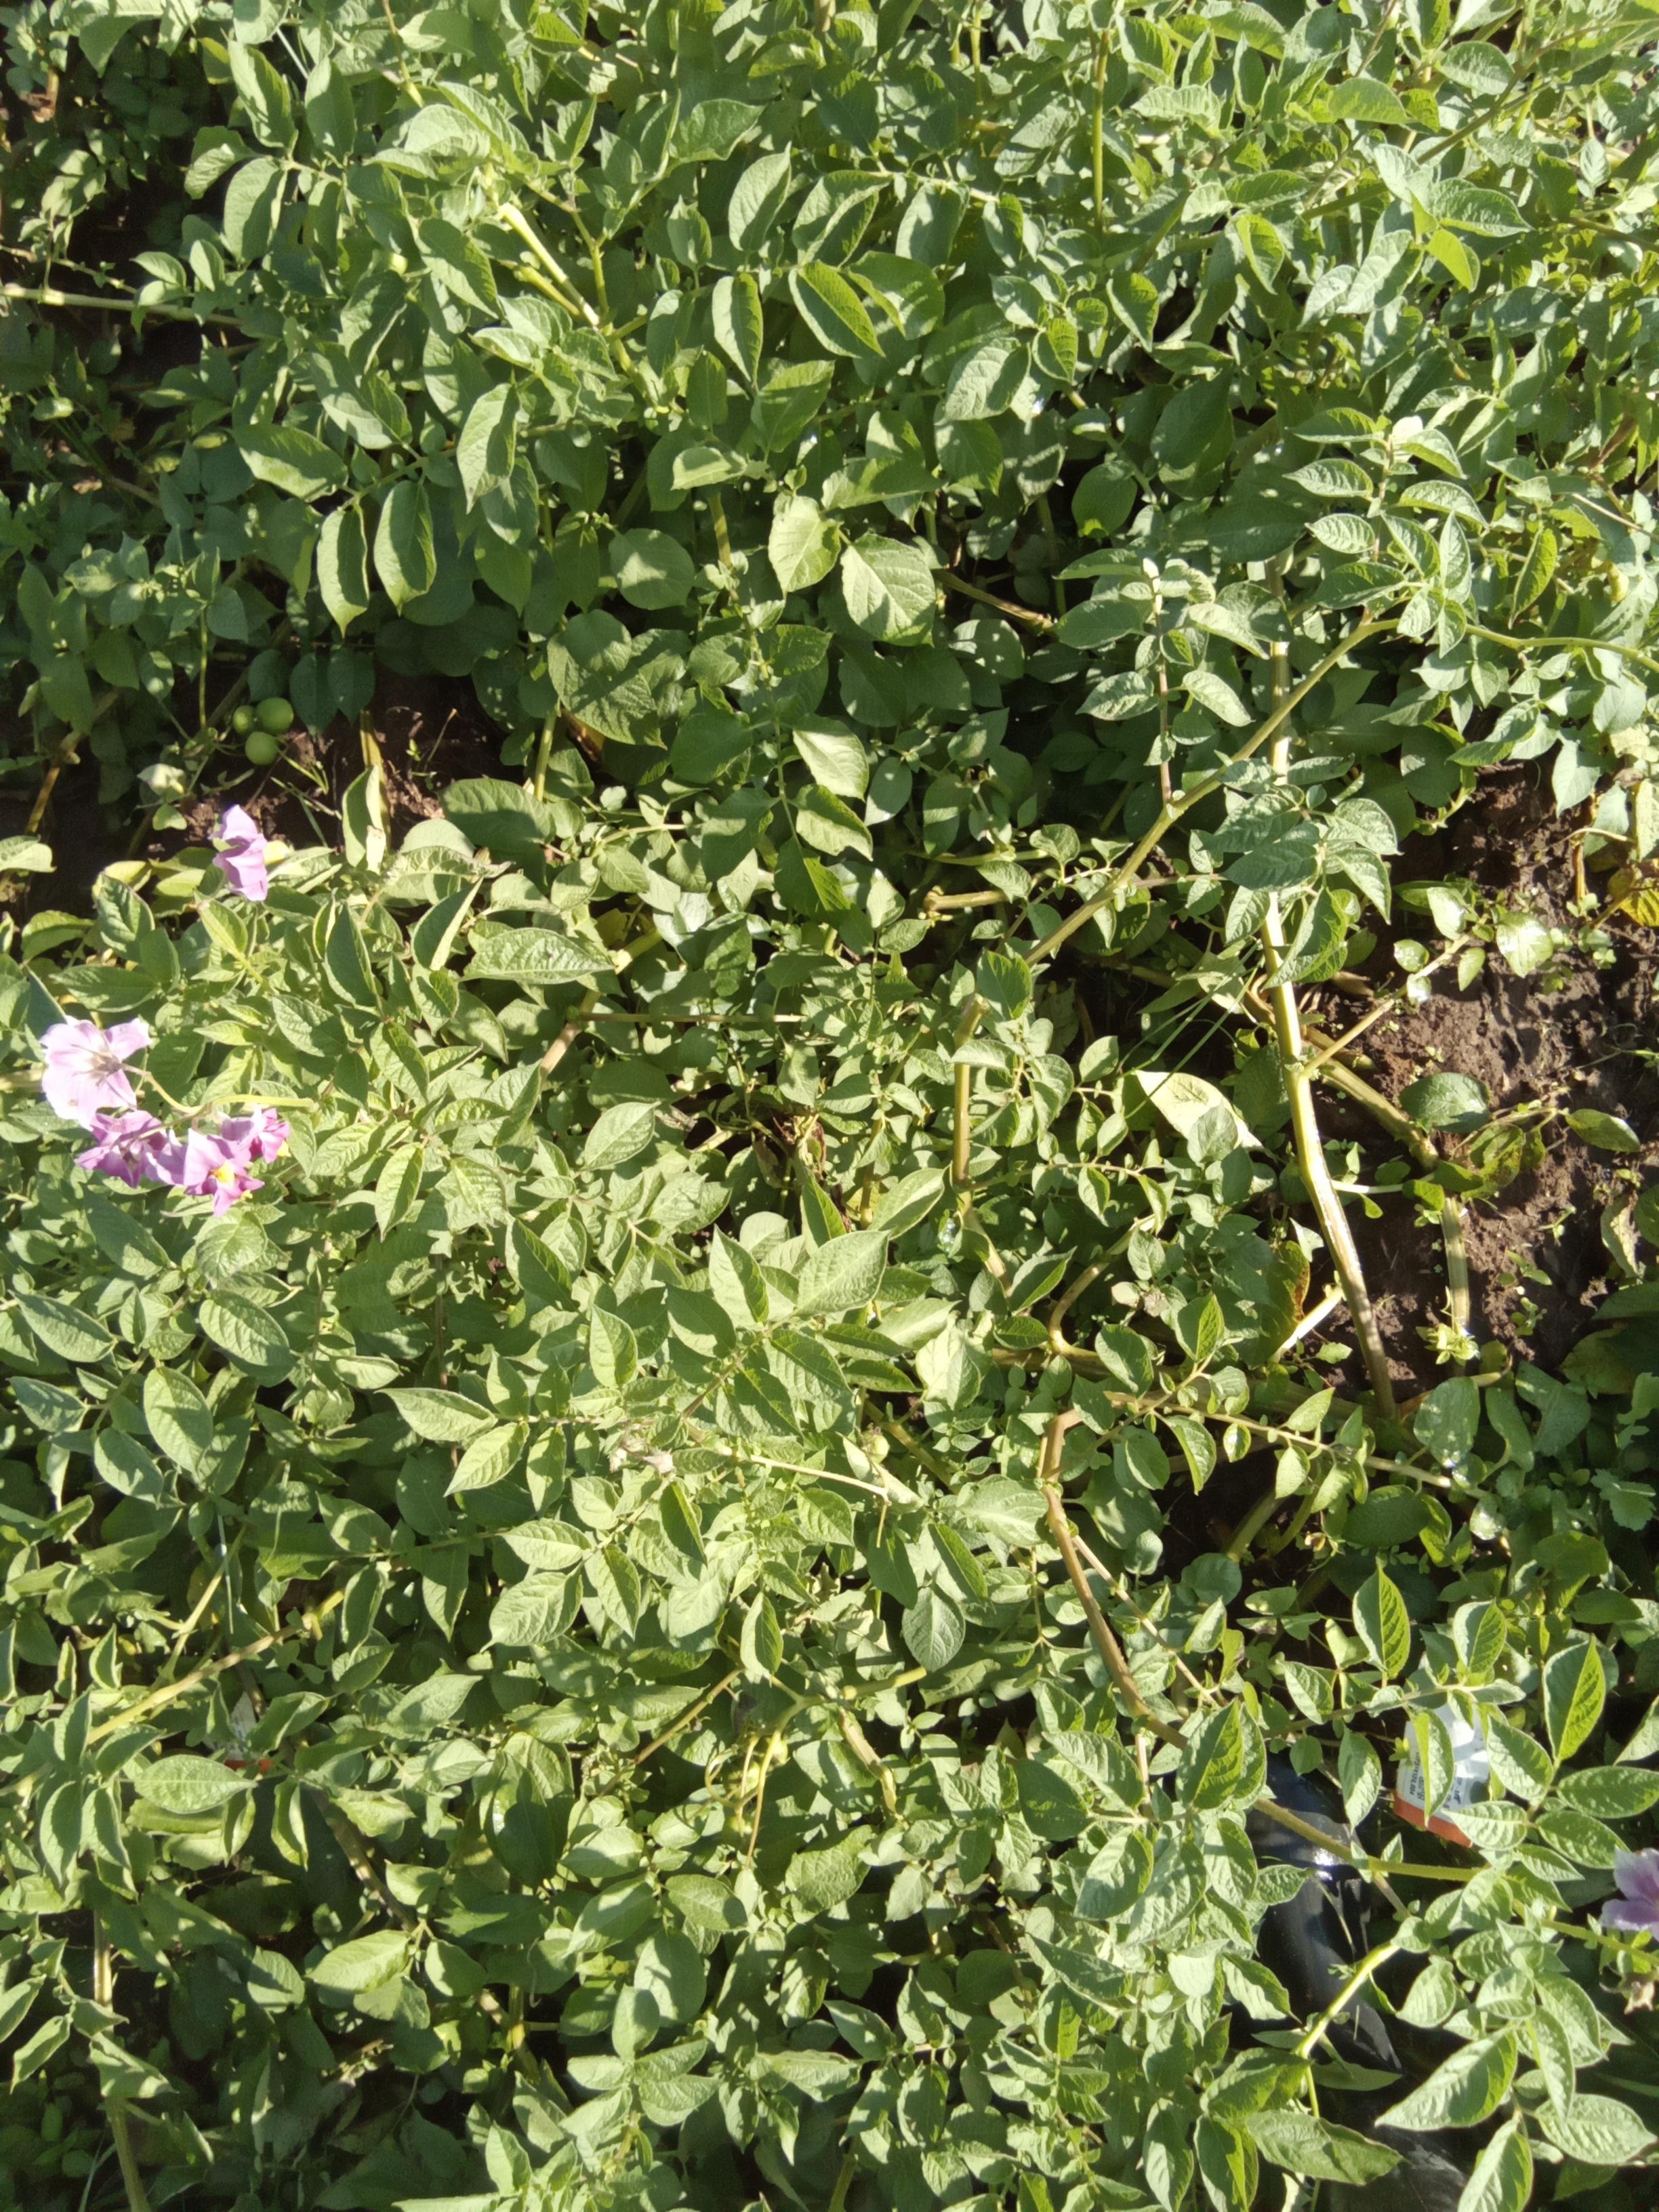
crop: potato
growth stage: flowering
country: Kenya
